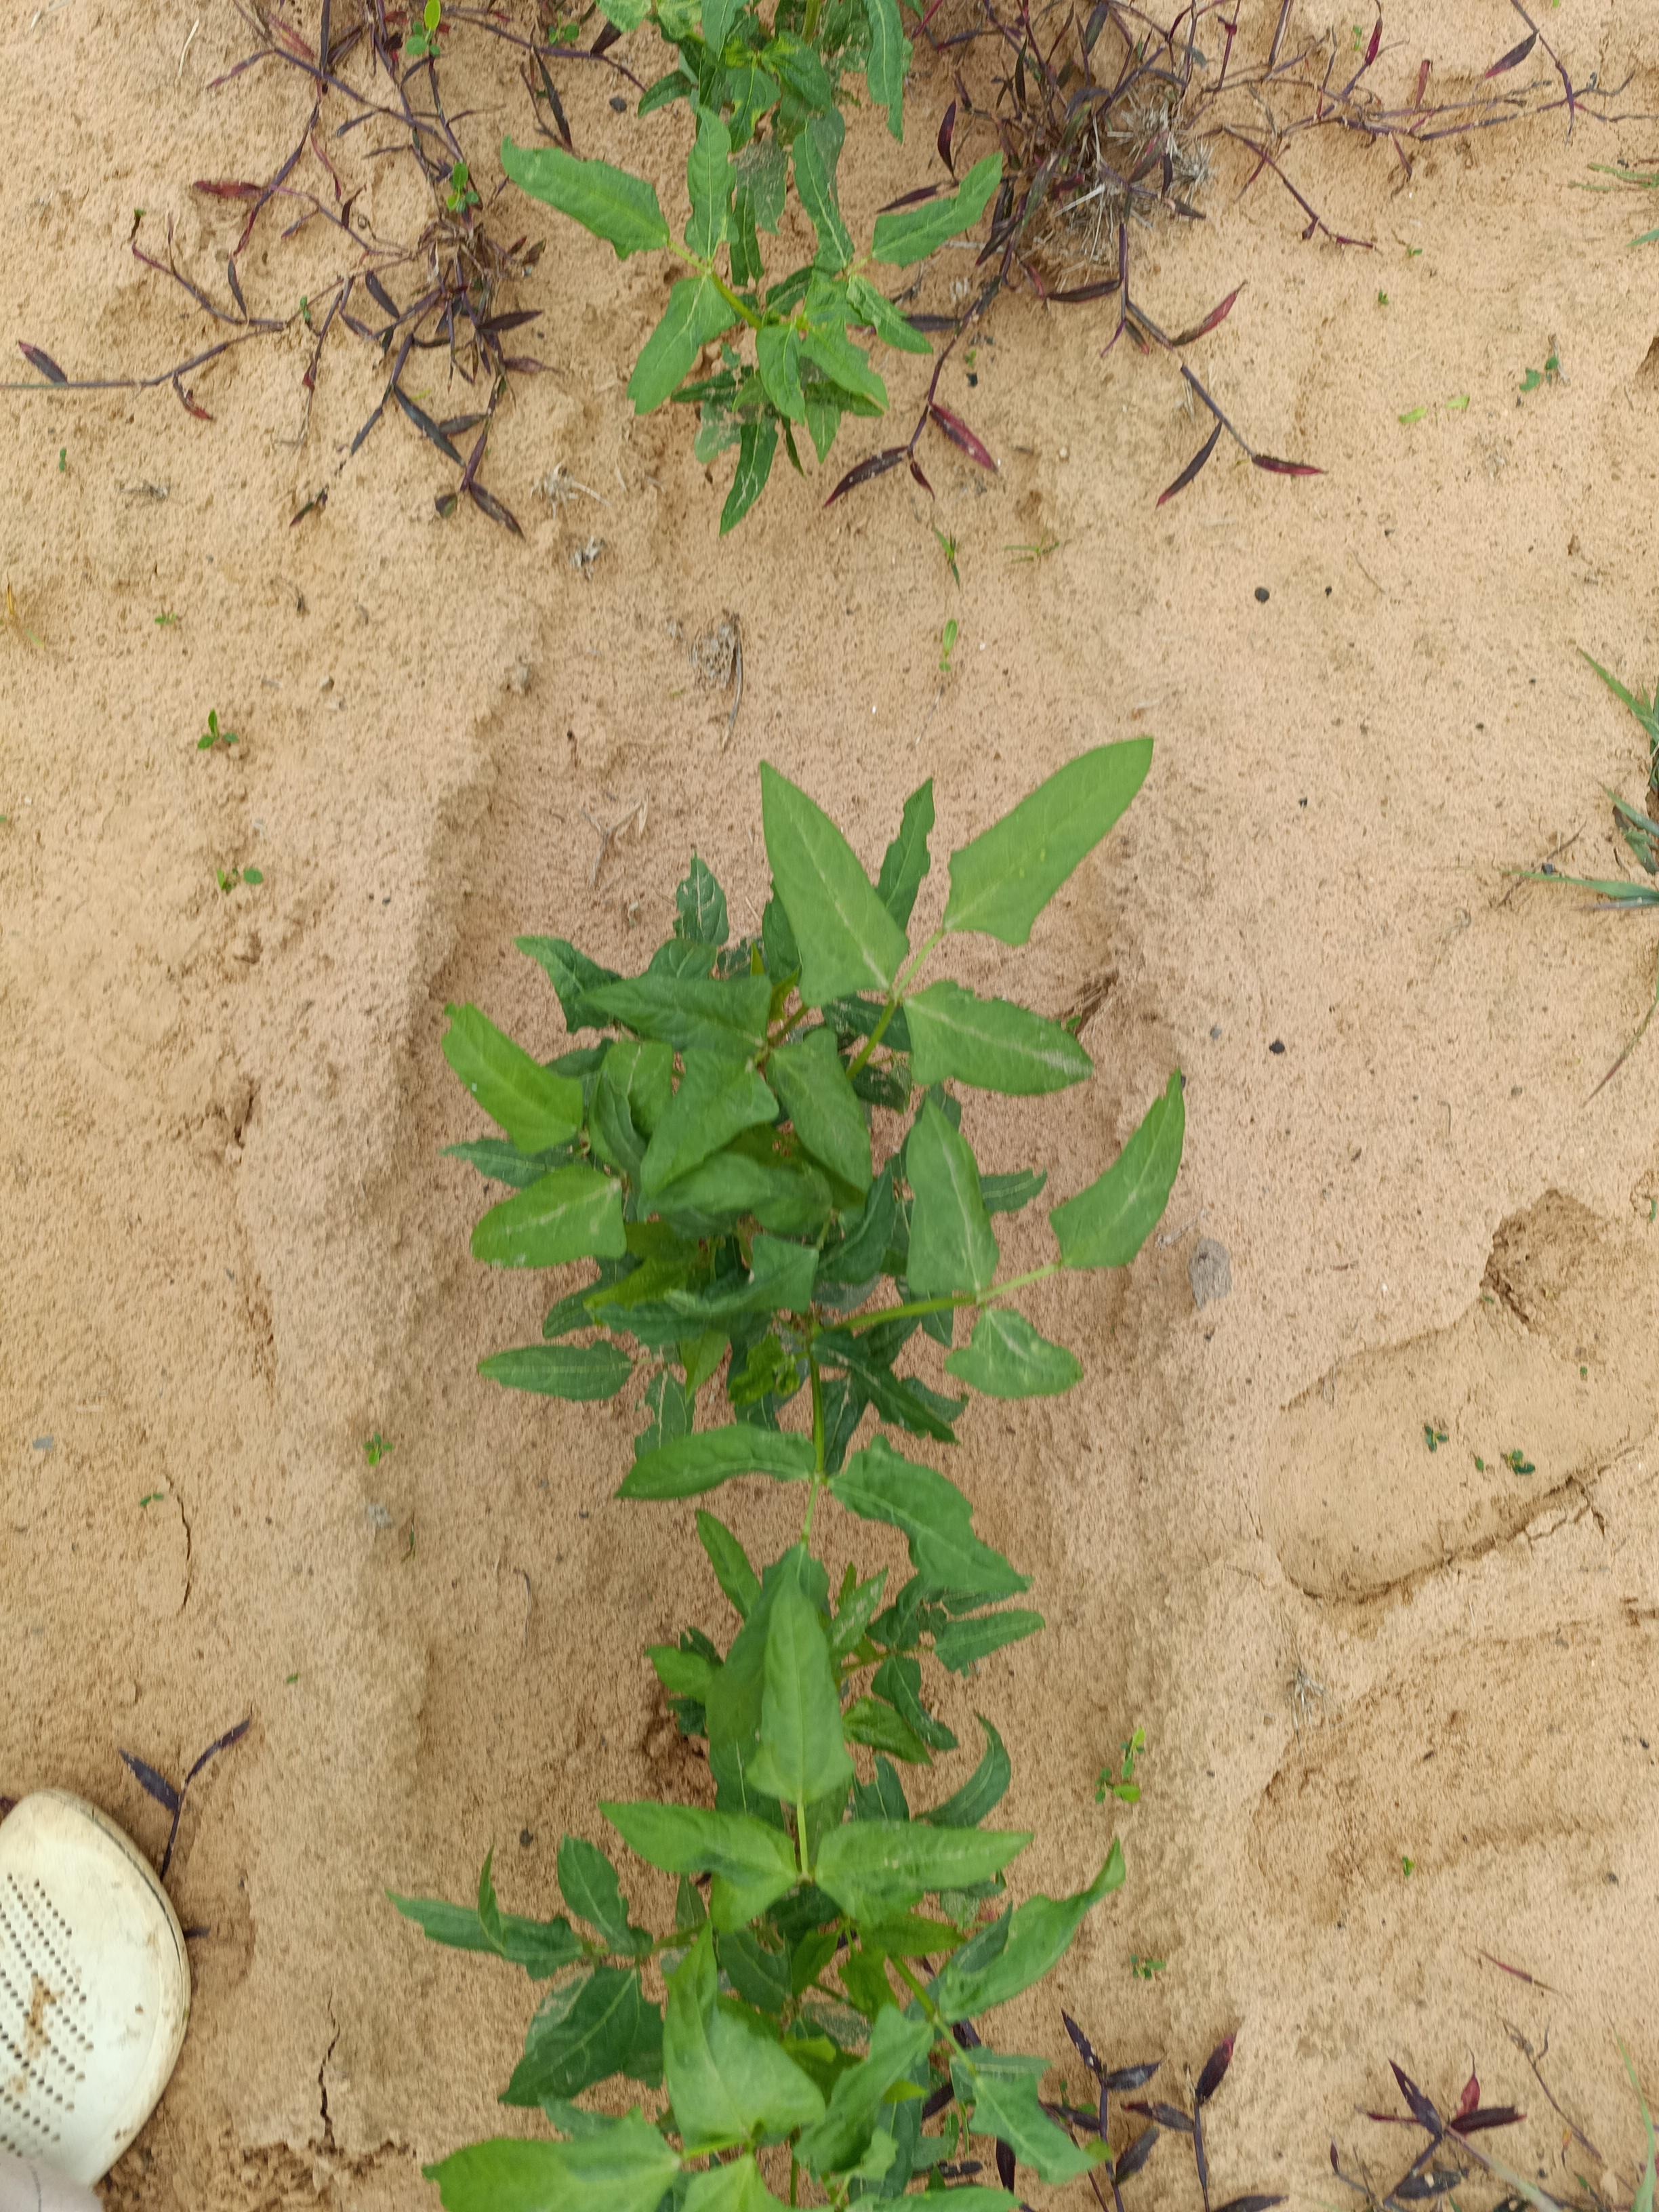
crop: cowpea
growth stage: emergence
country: Nigeria
